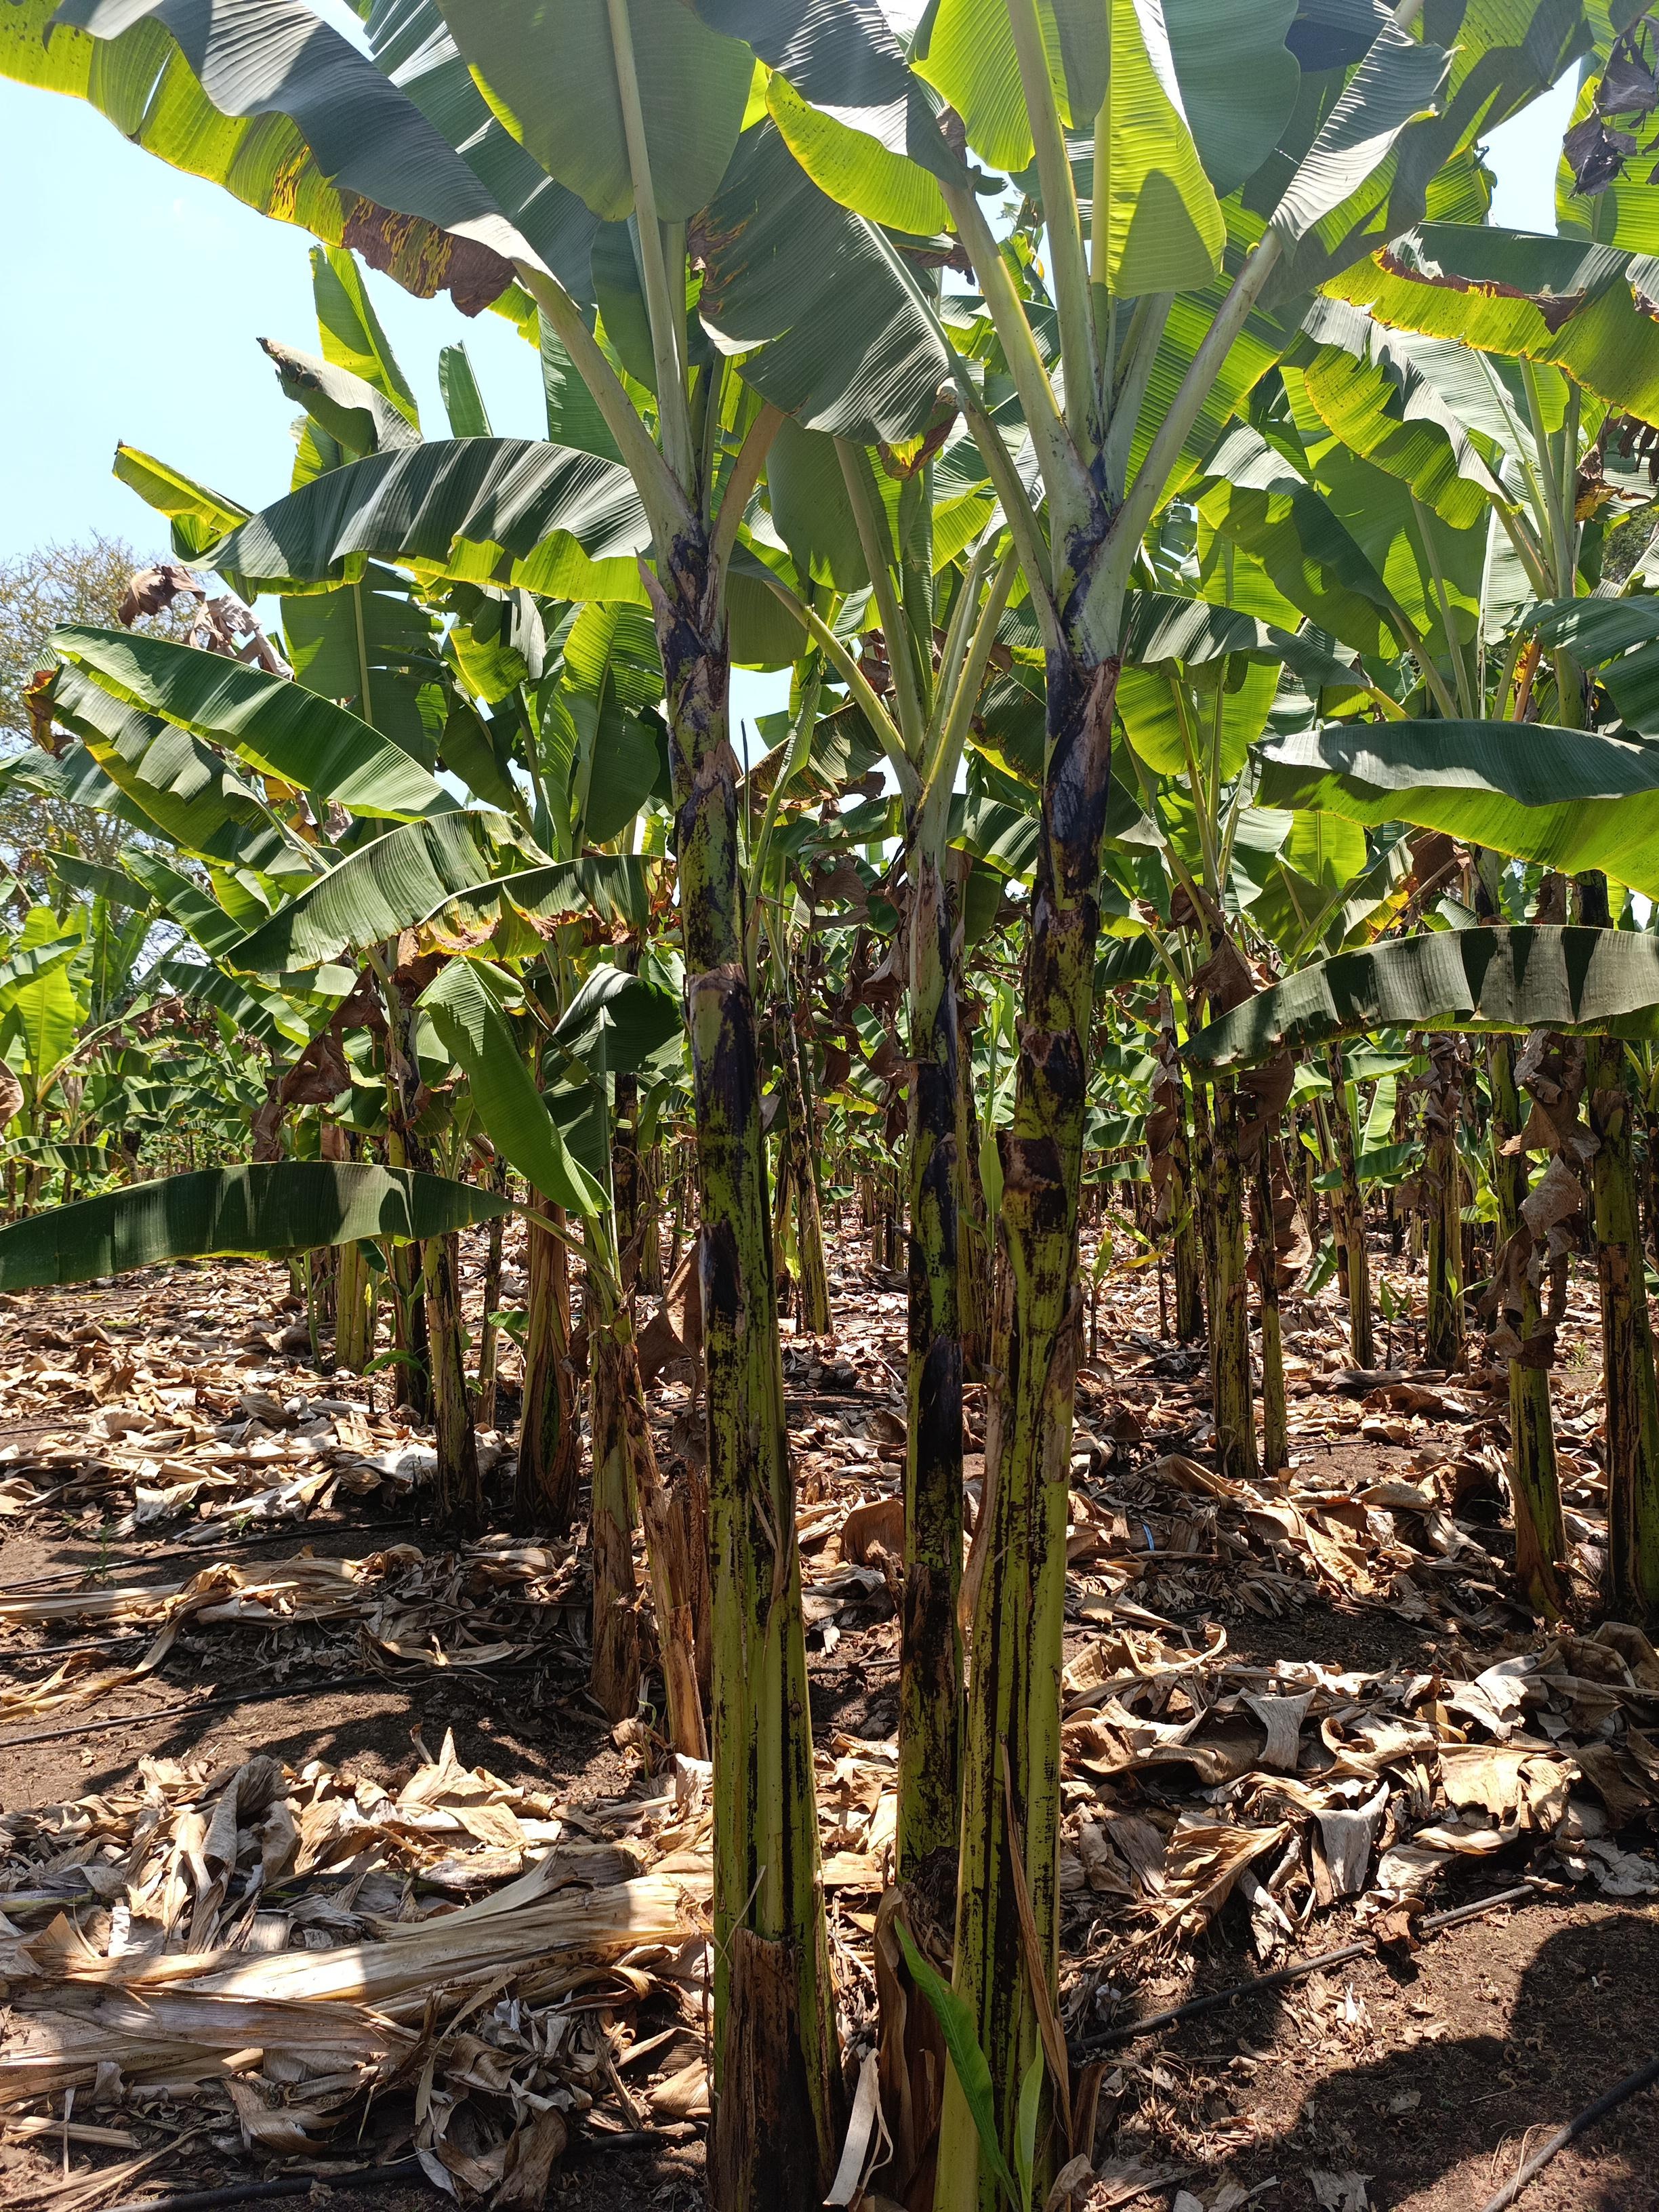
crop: banana
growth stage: vegetative
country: Tanzania
